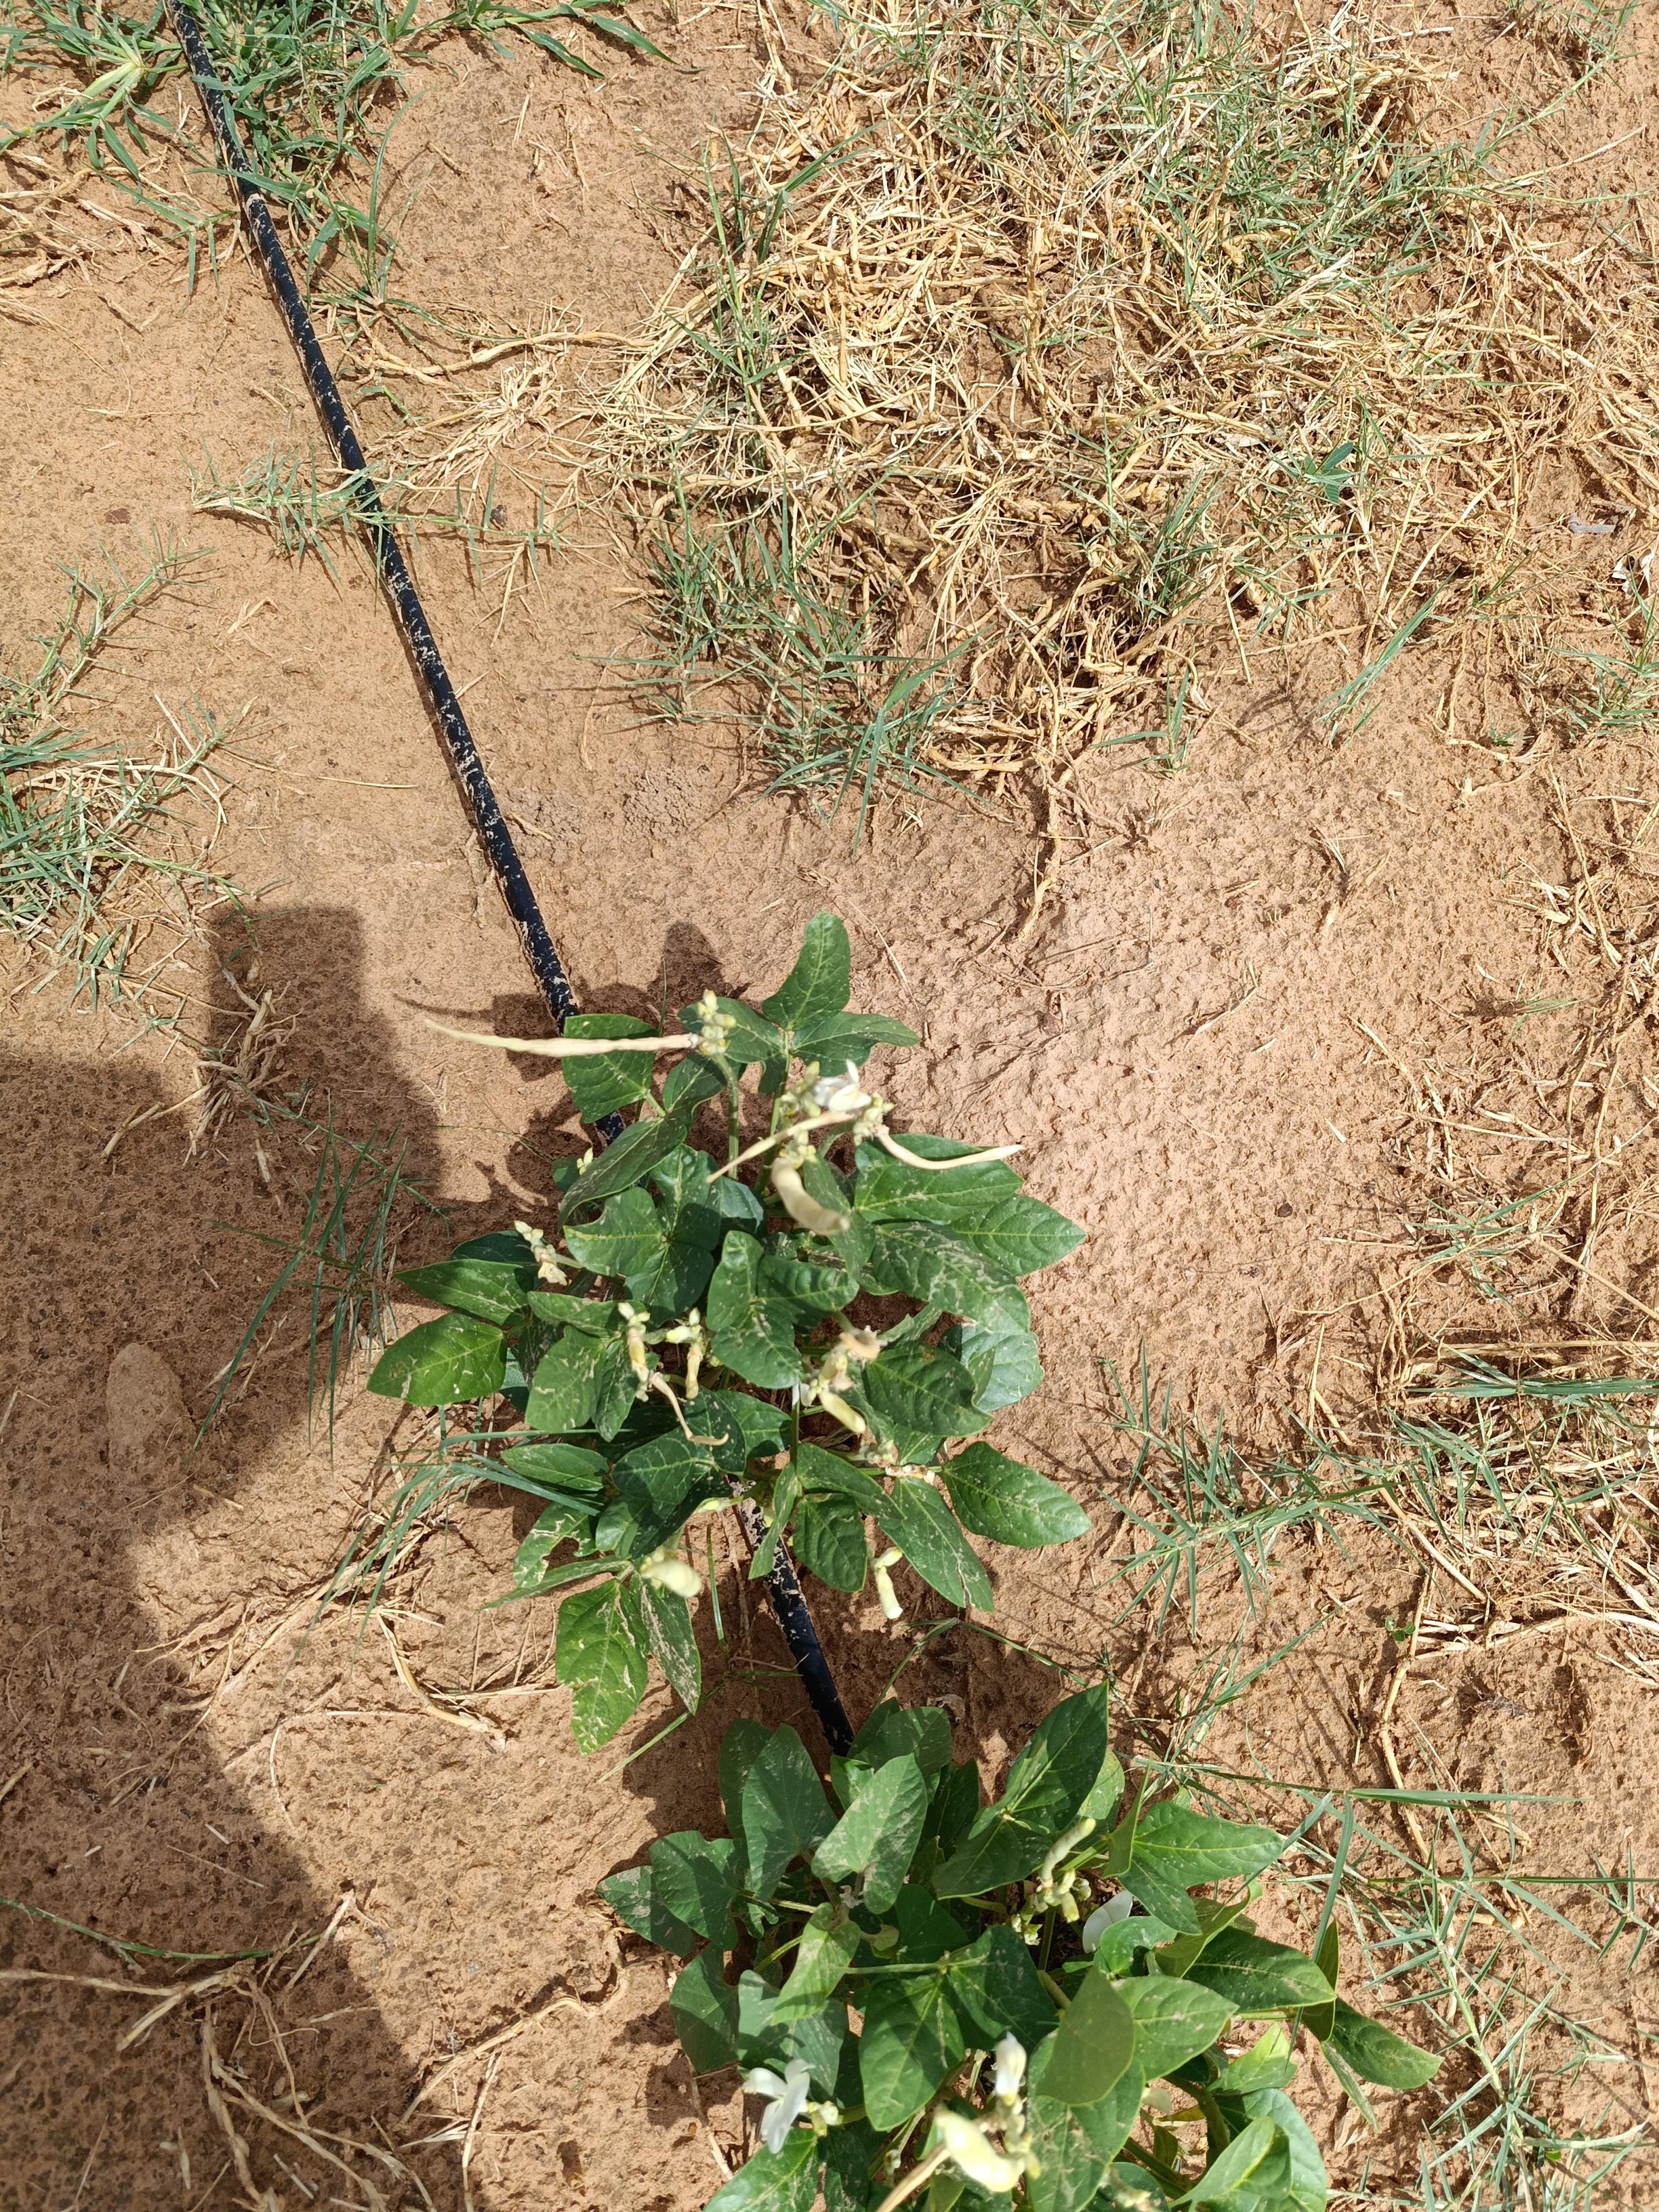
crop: cowpea
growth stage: development pod
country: Nigeria
